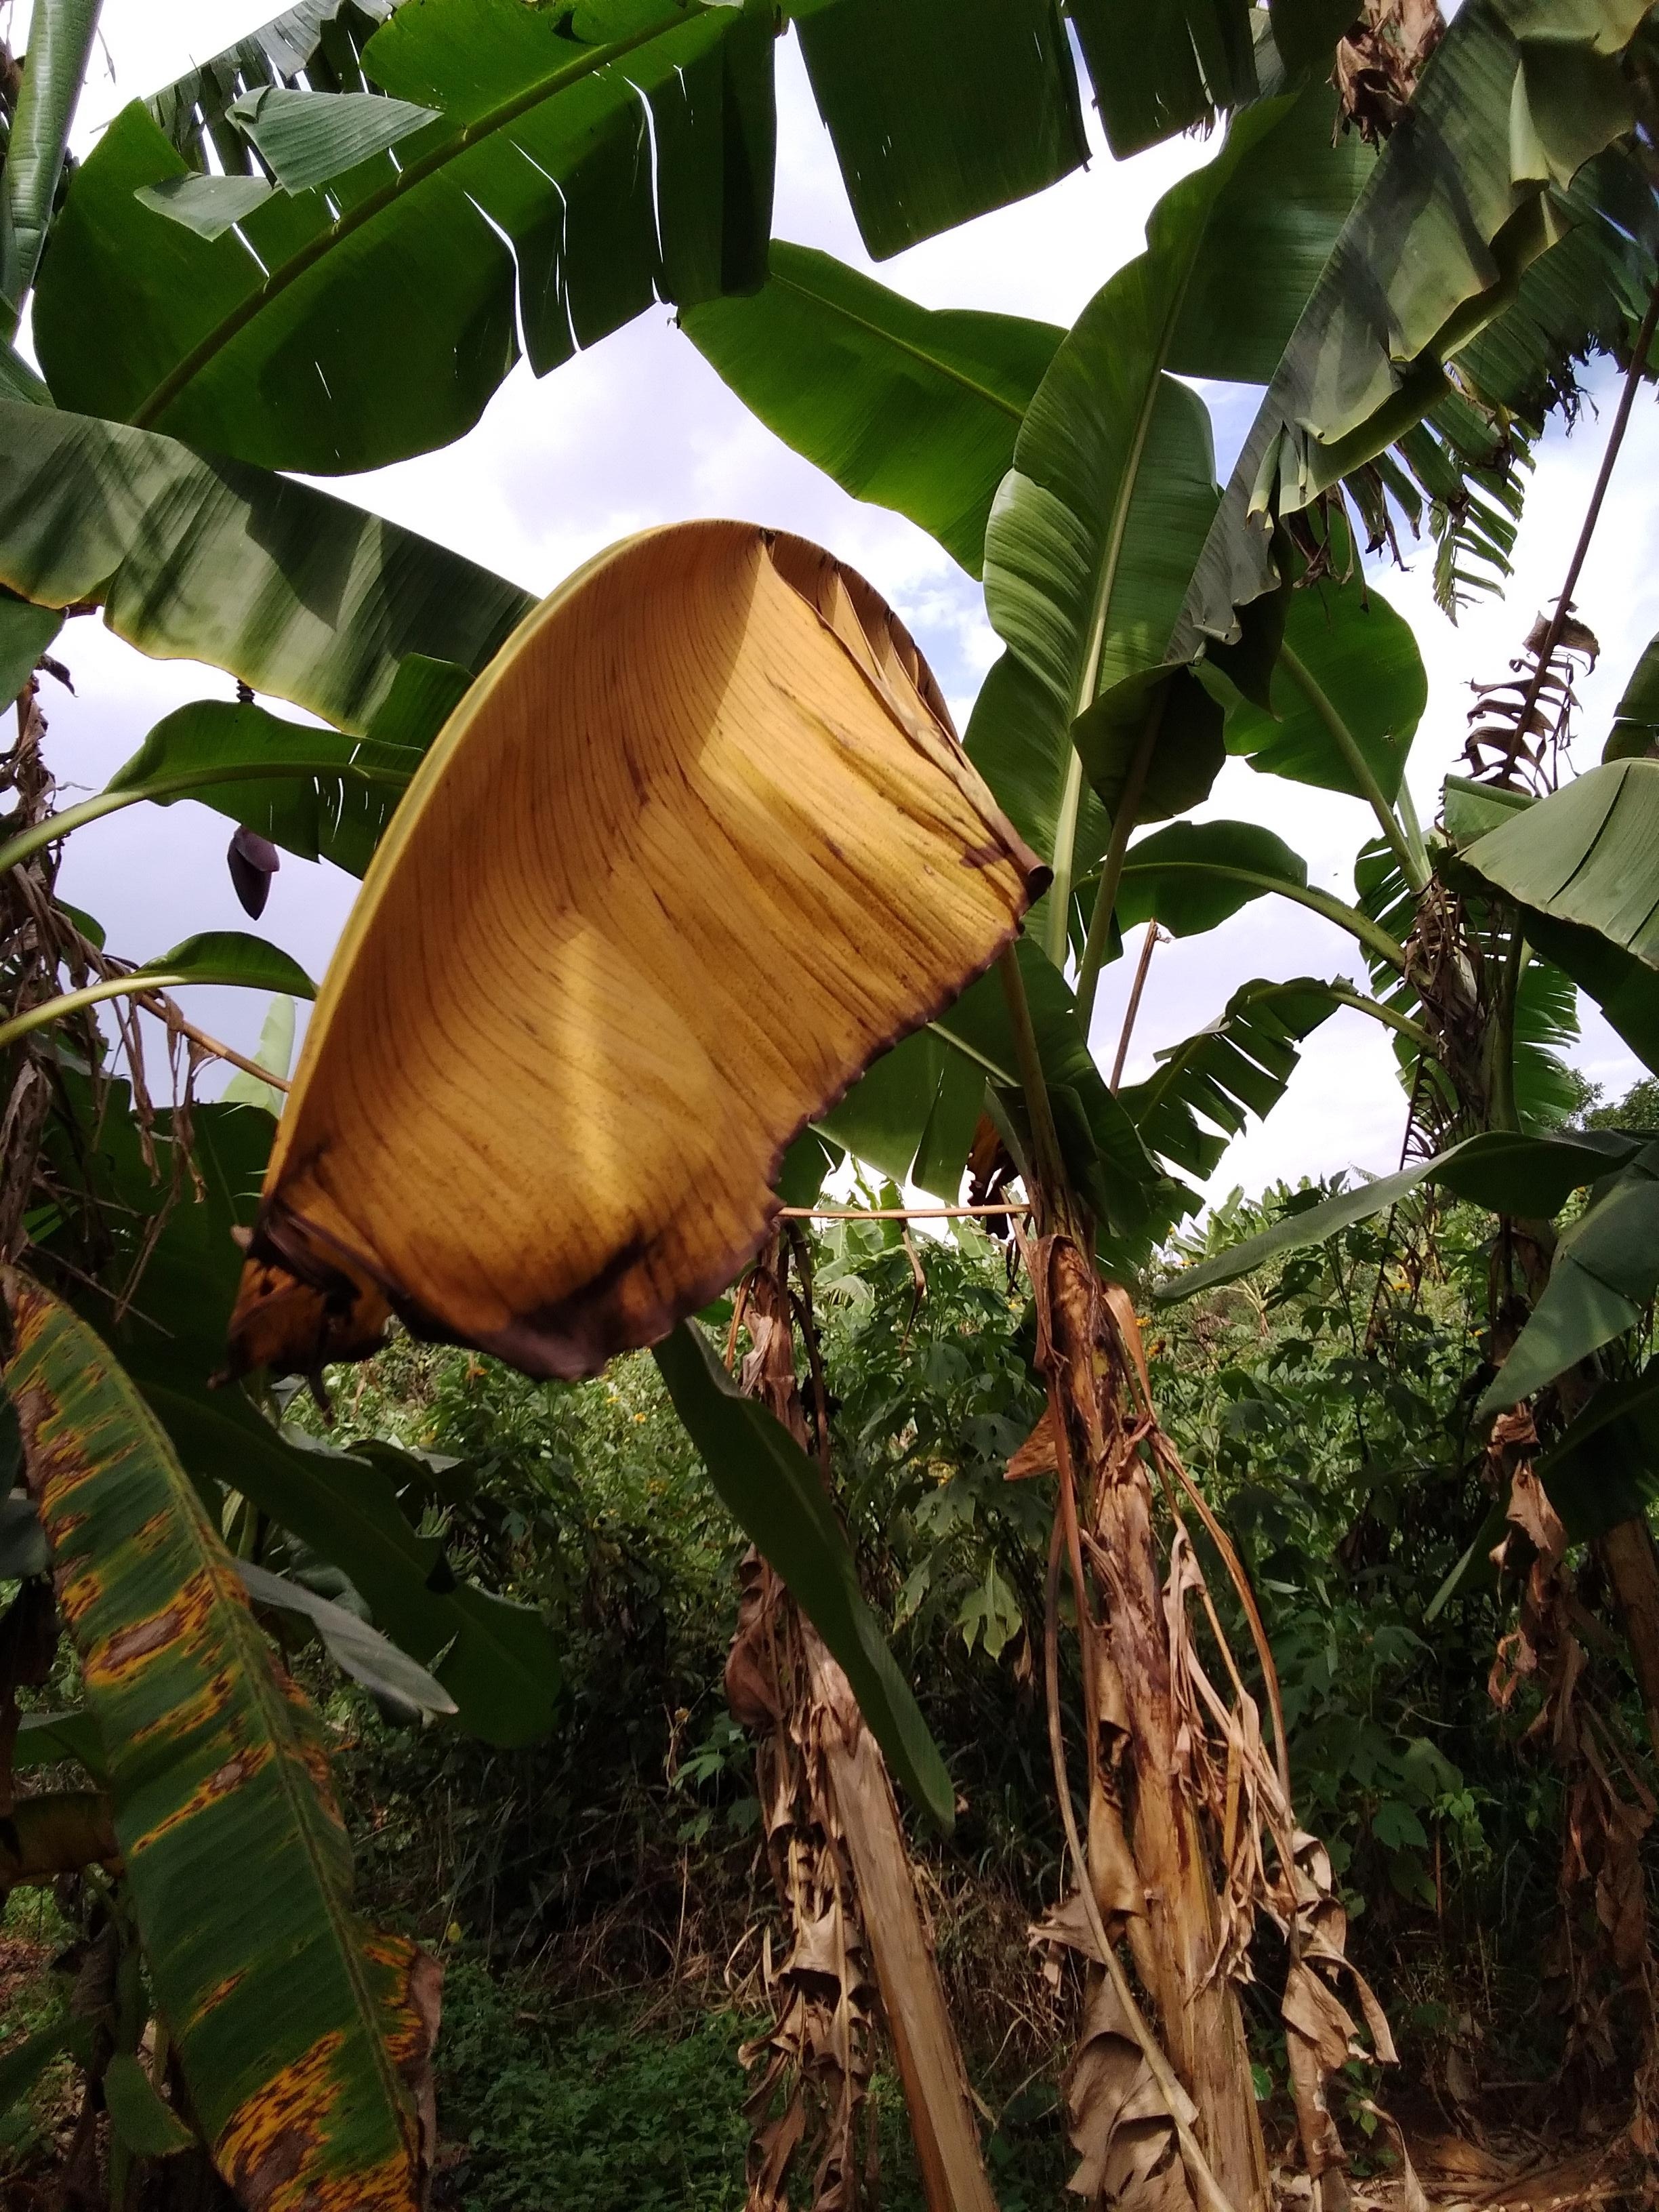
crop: banana
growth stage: vegetative
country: Uganda
